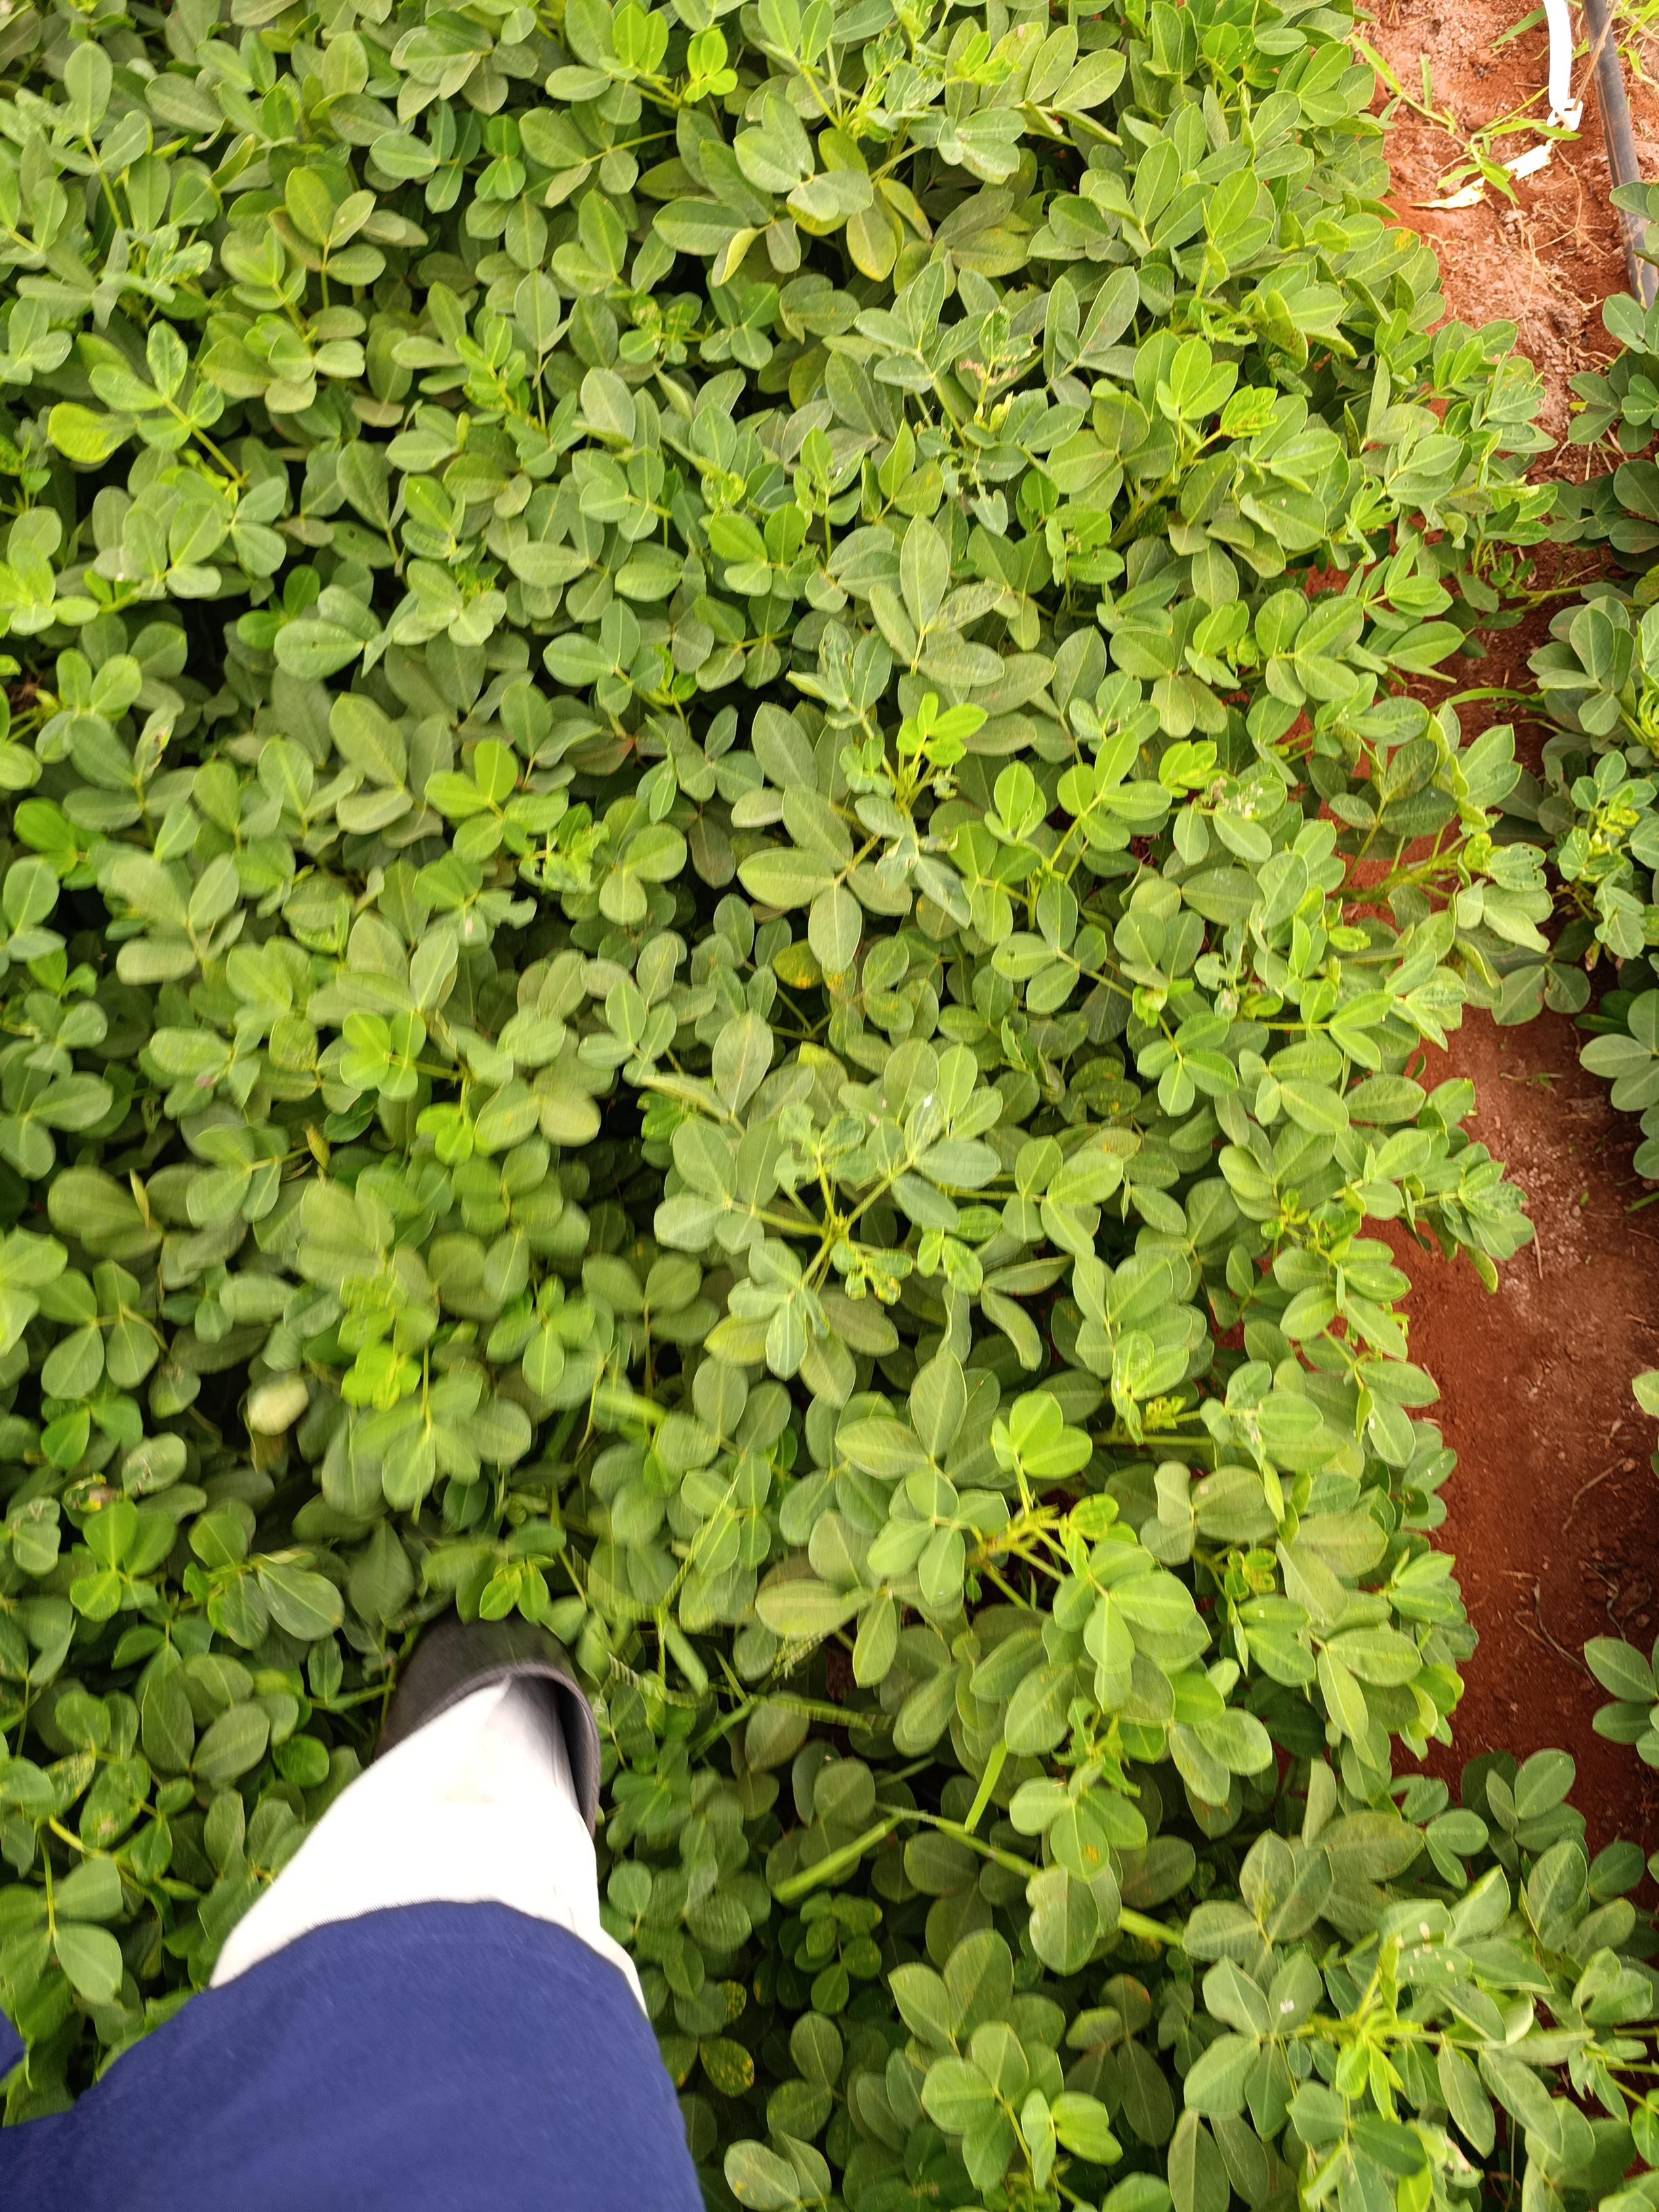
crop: groundnut
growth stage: pegging
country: Kenya
